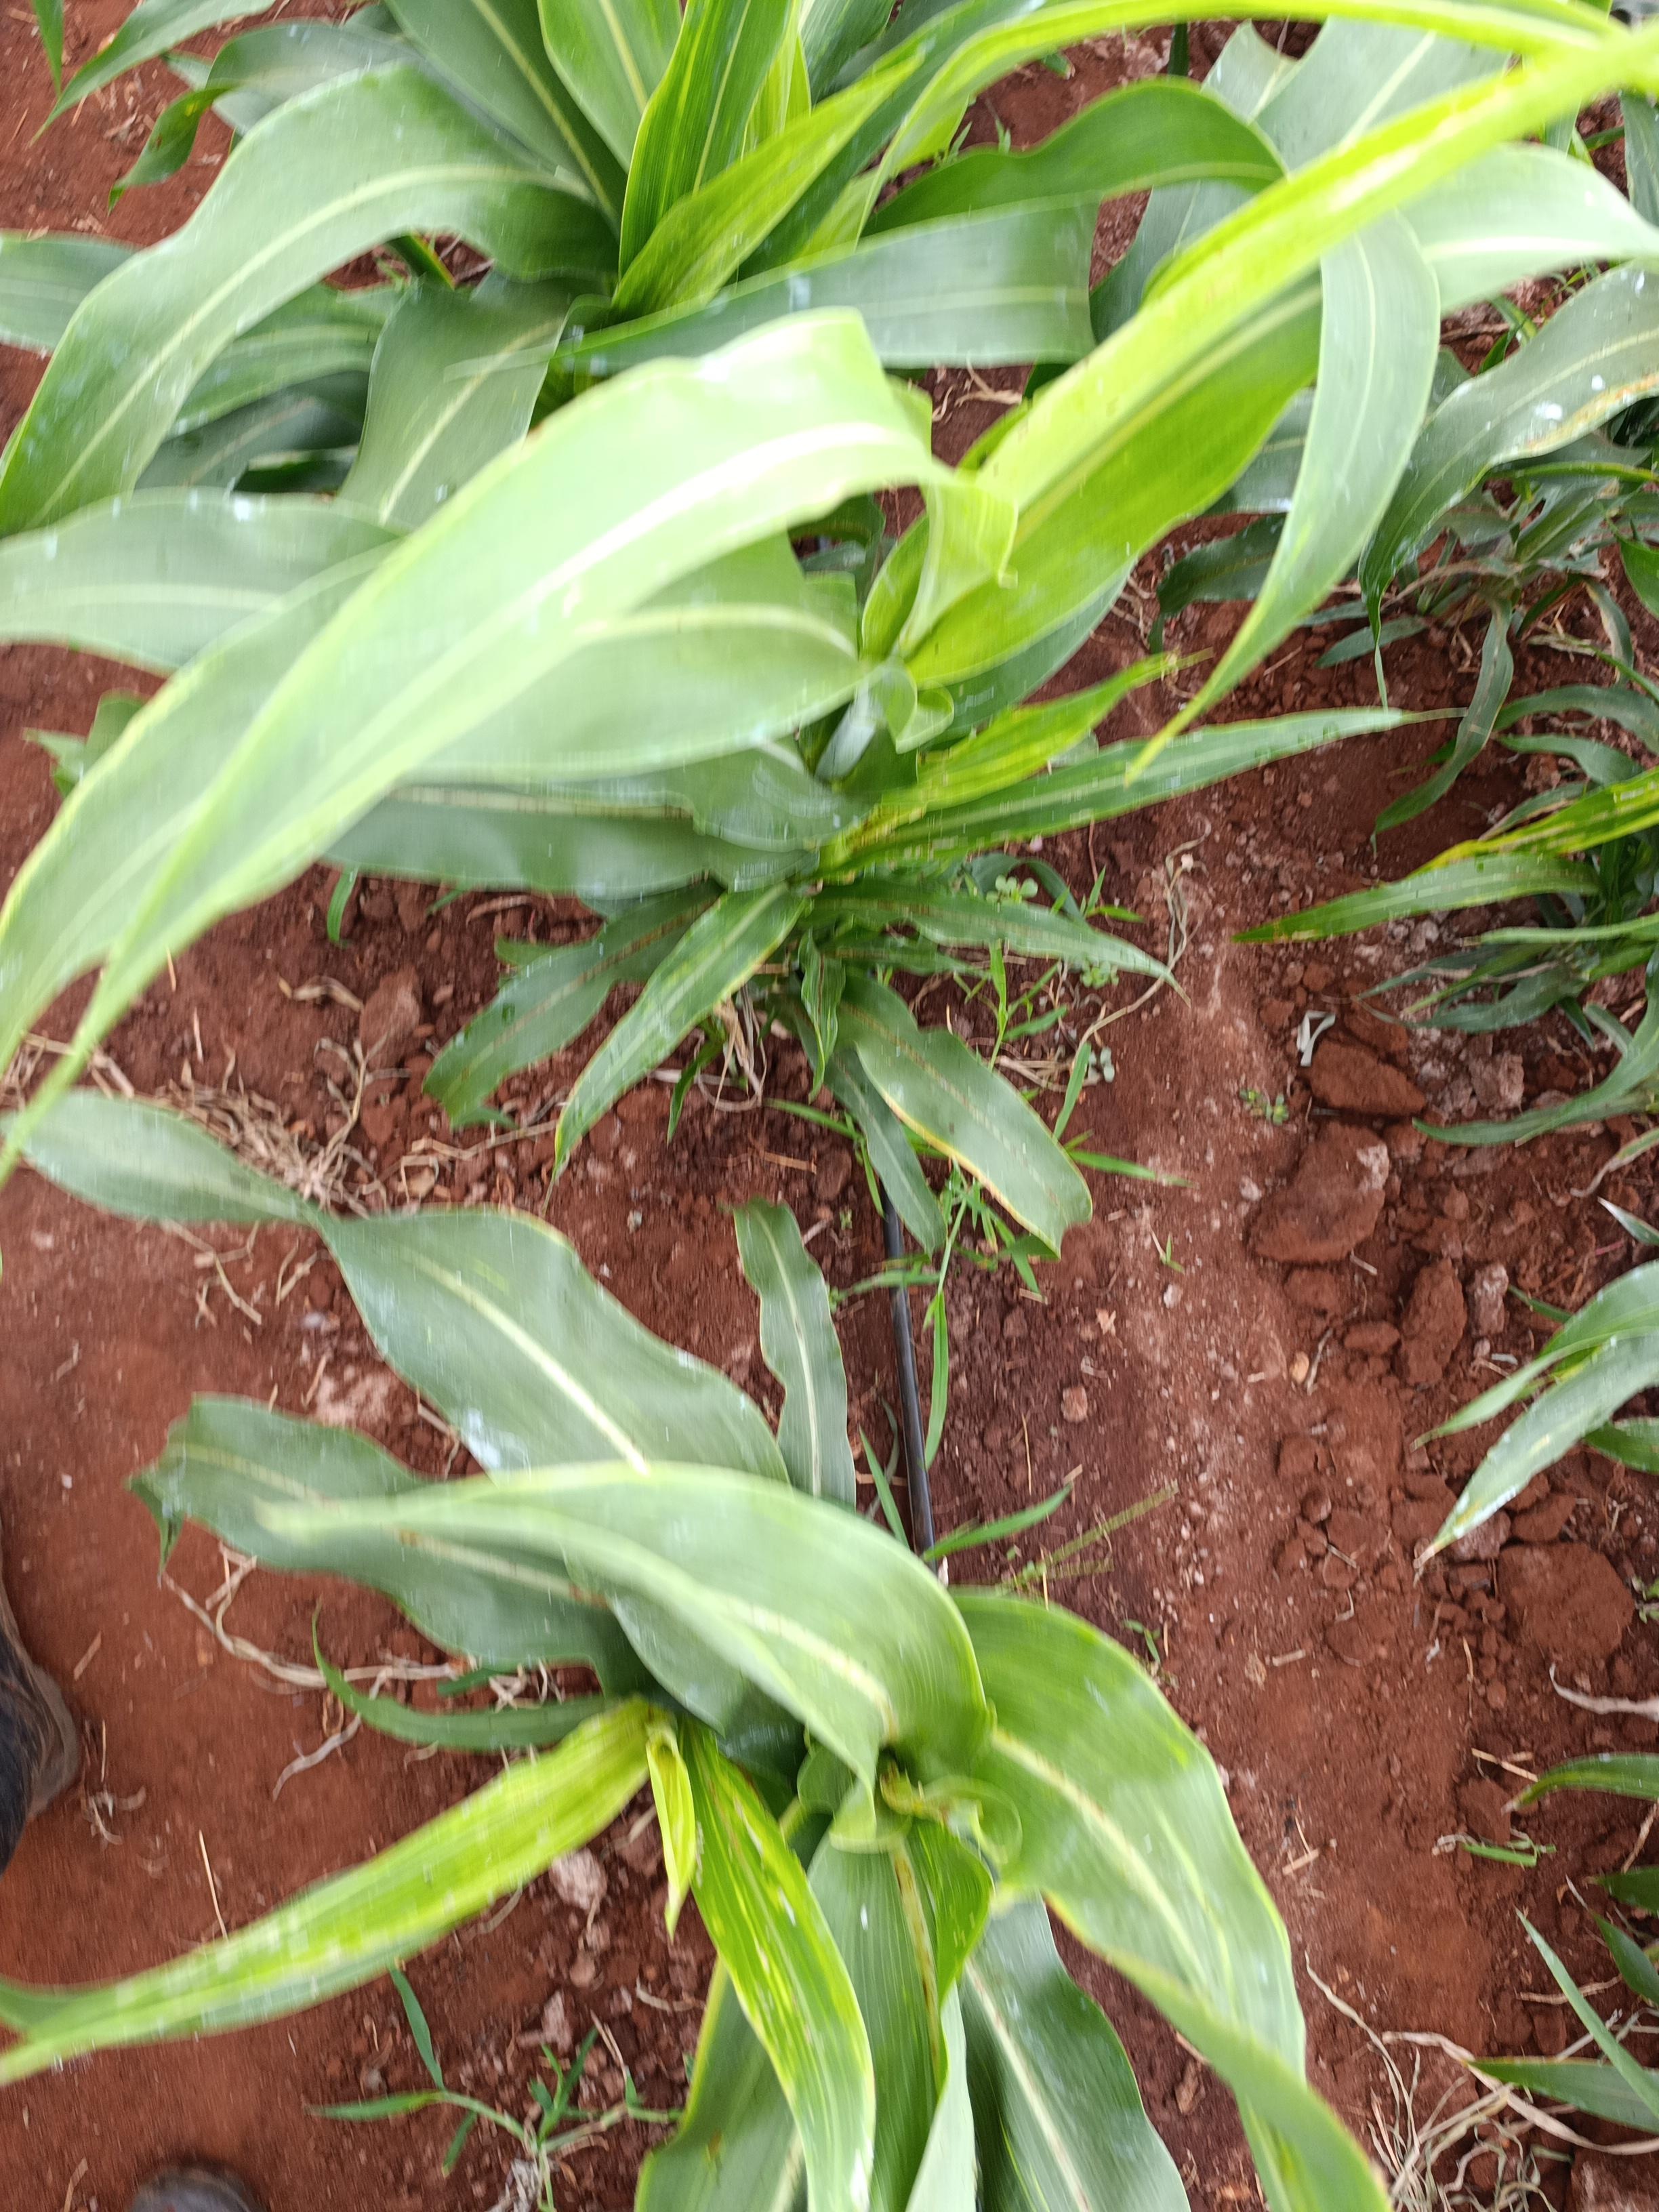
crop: sorghum
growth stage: heading tuber
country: Kenya
